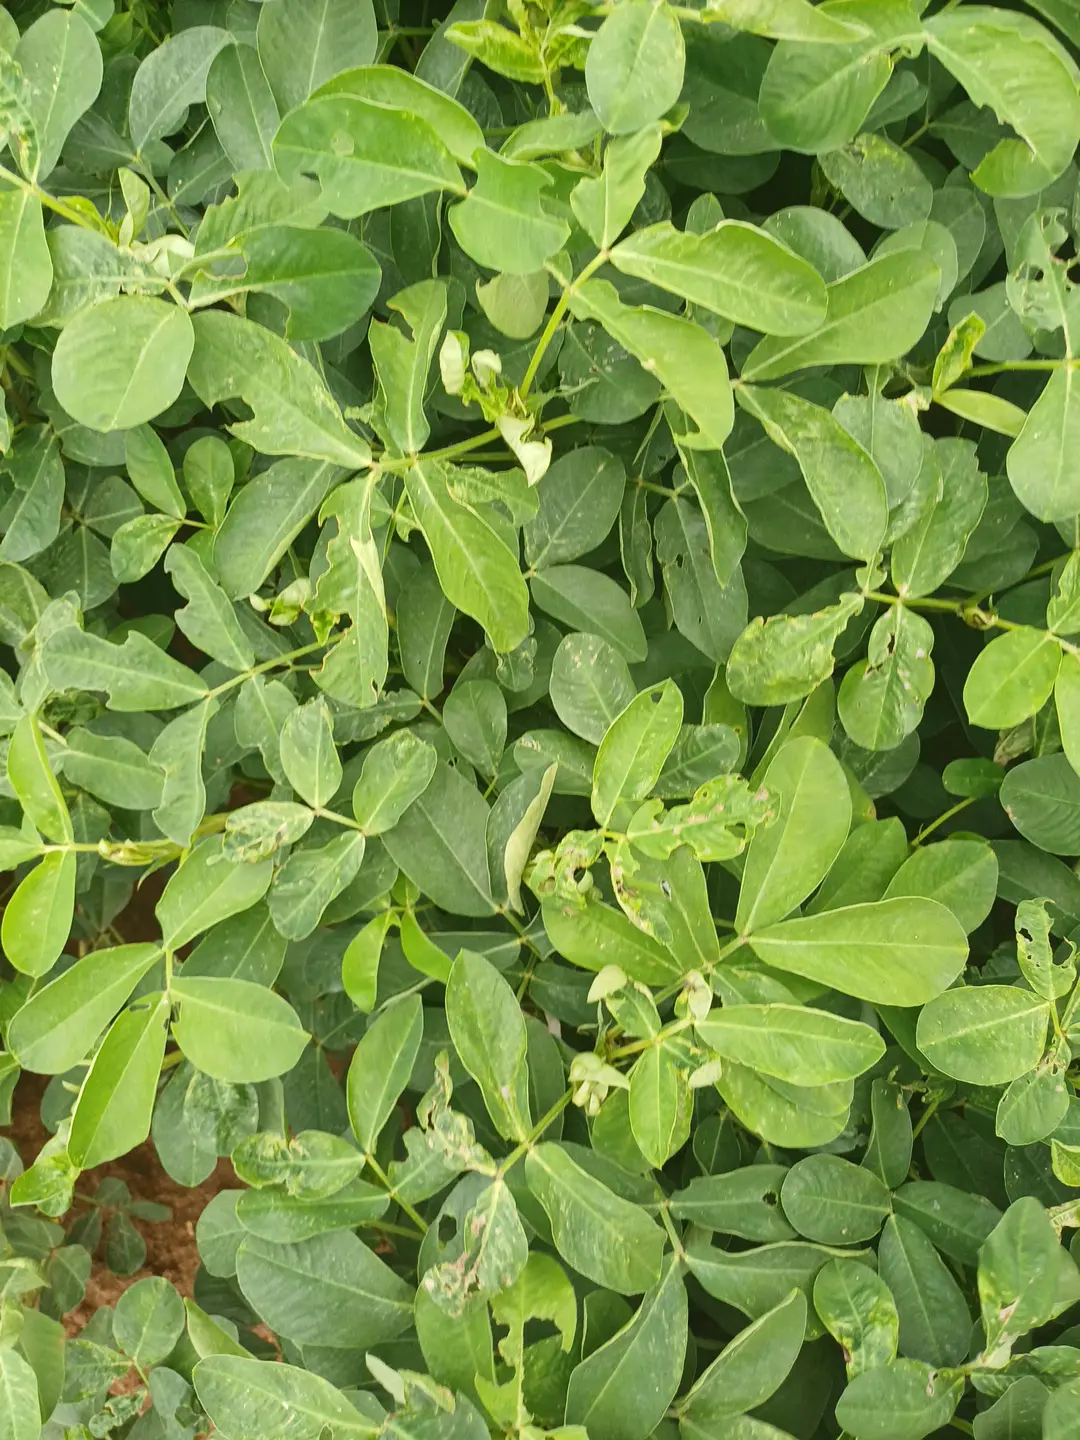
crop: groundnut
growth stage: pegging
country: Kenya
